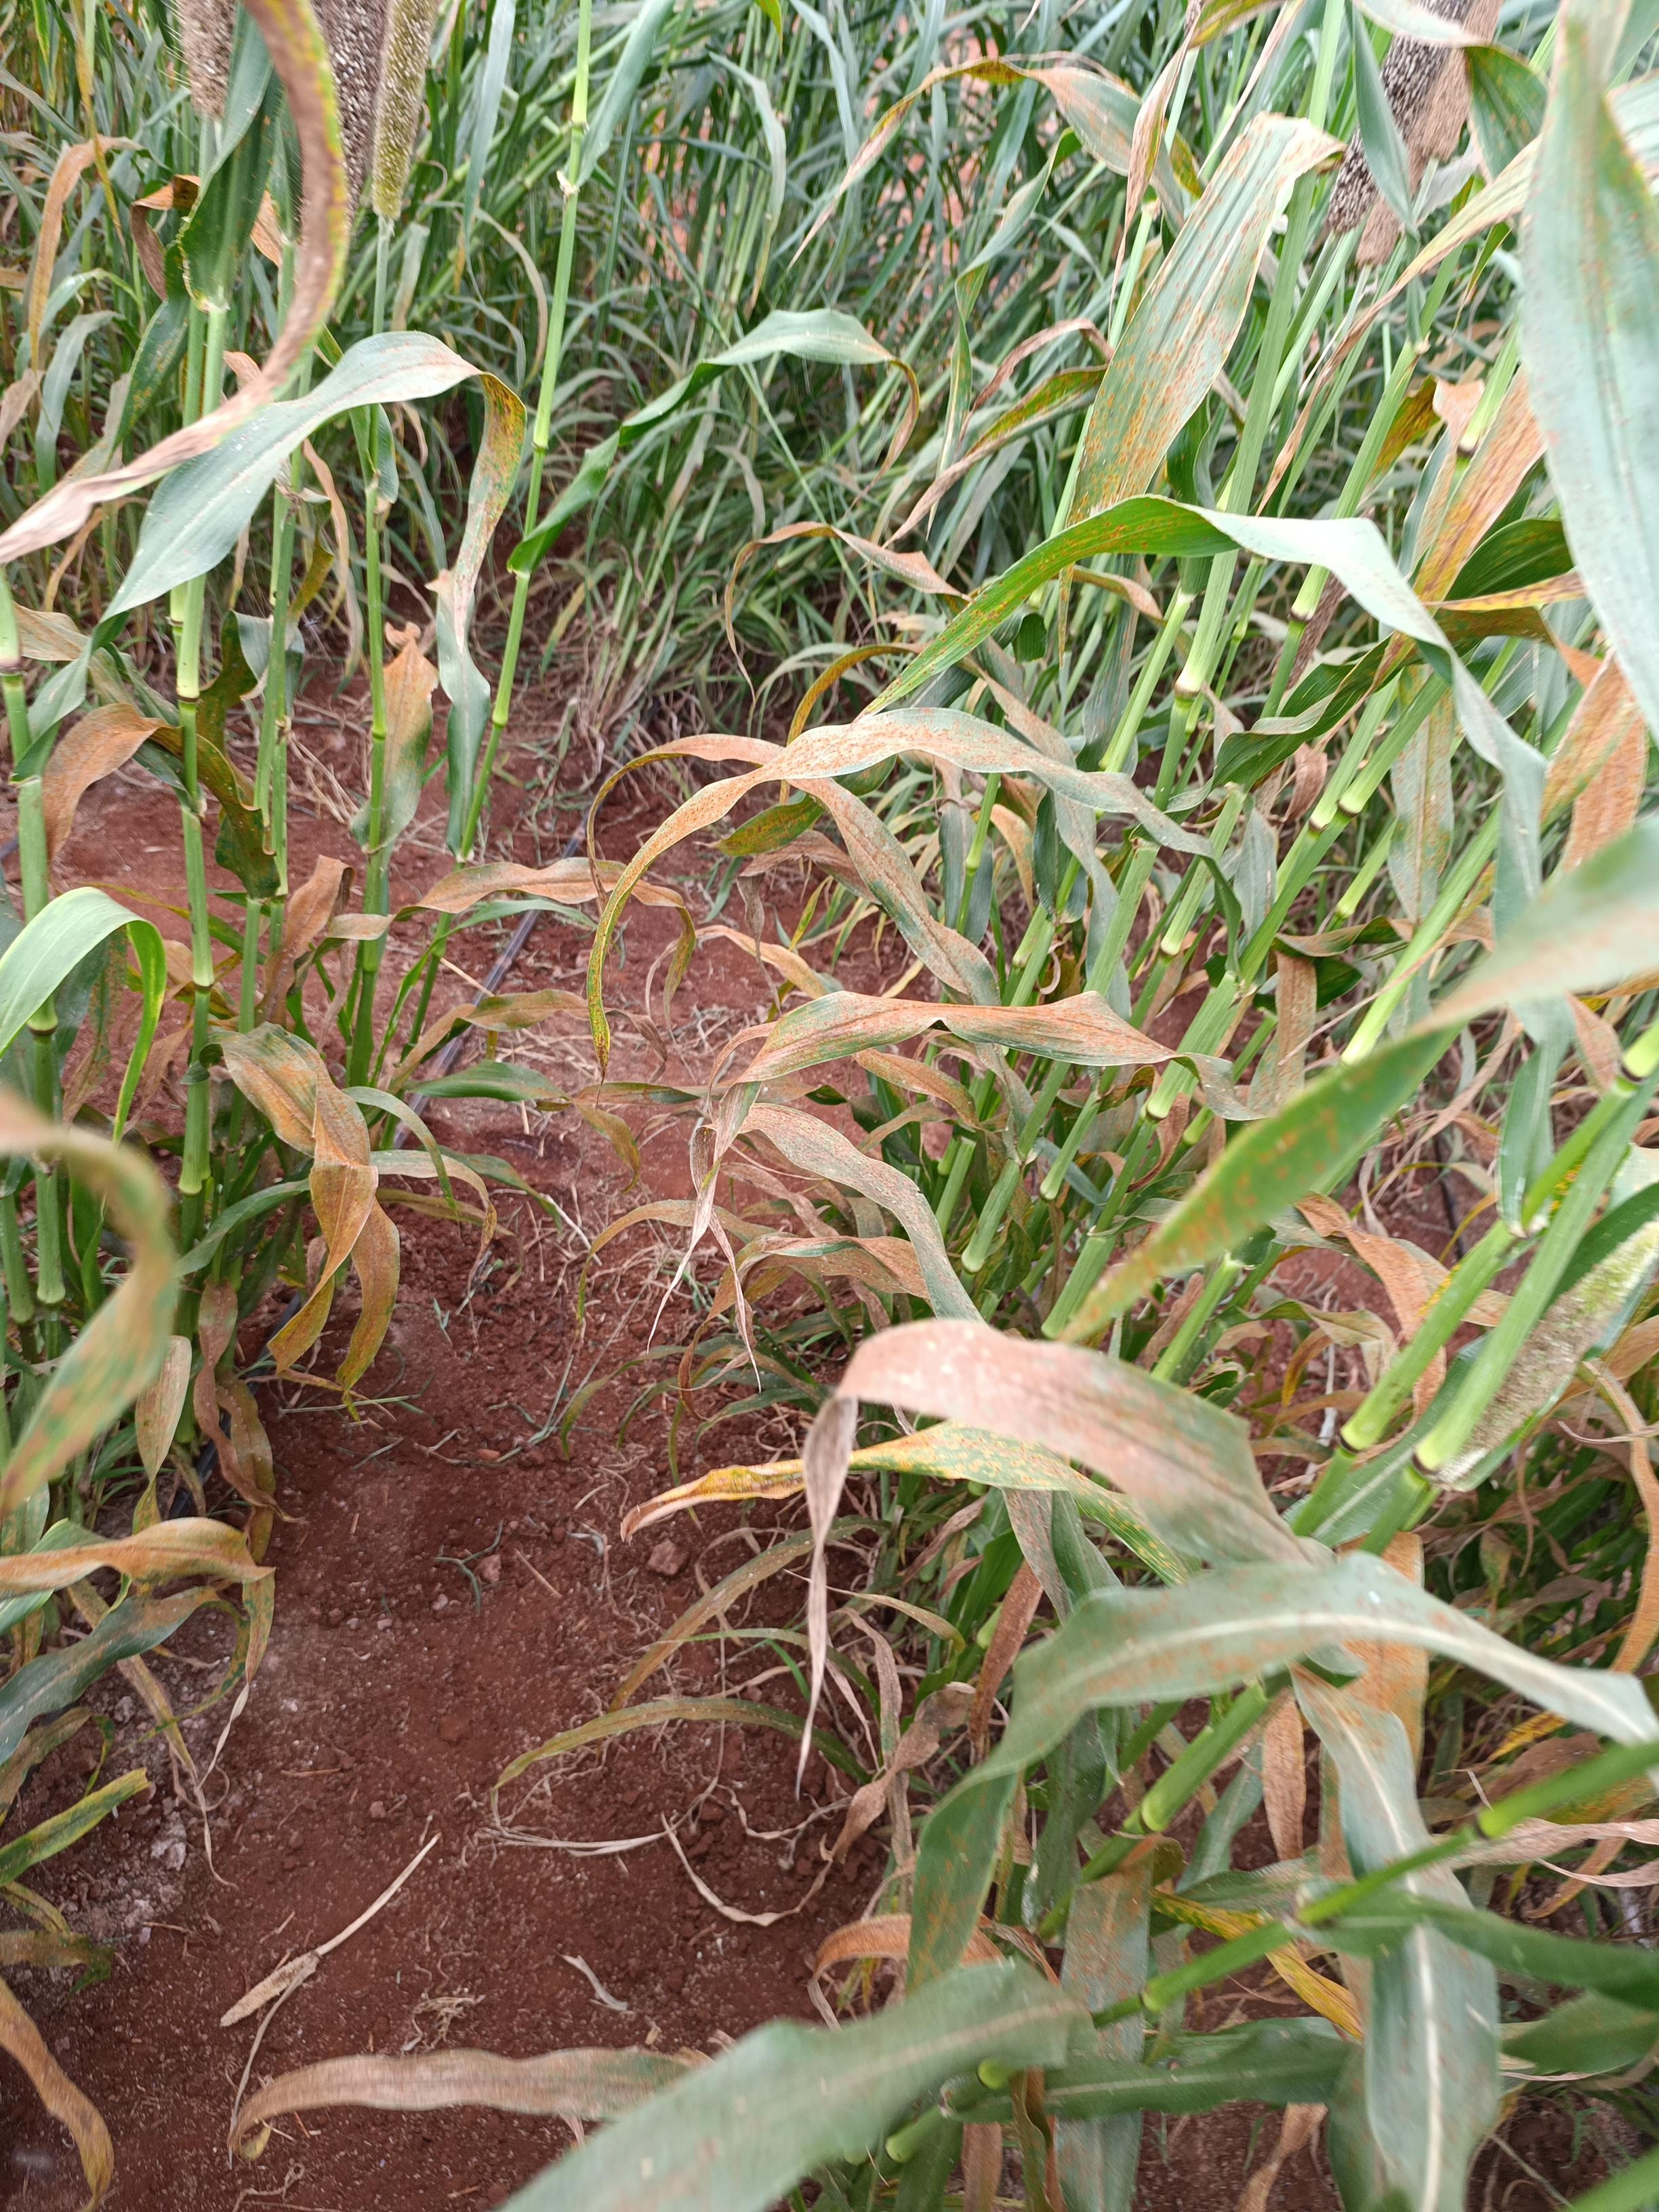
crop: pearl millet
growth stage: filling grain
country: Kenya
